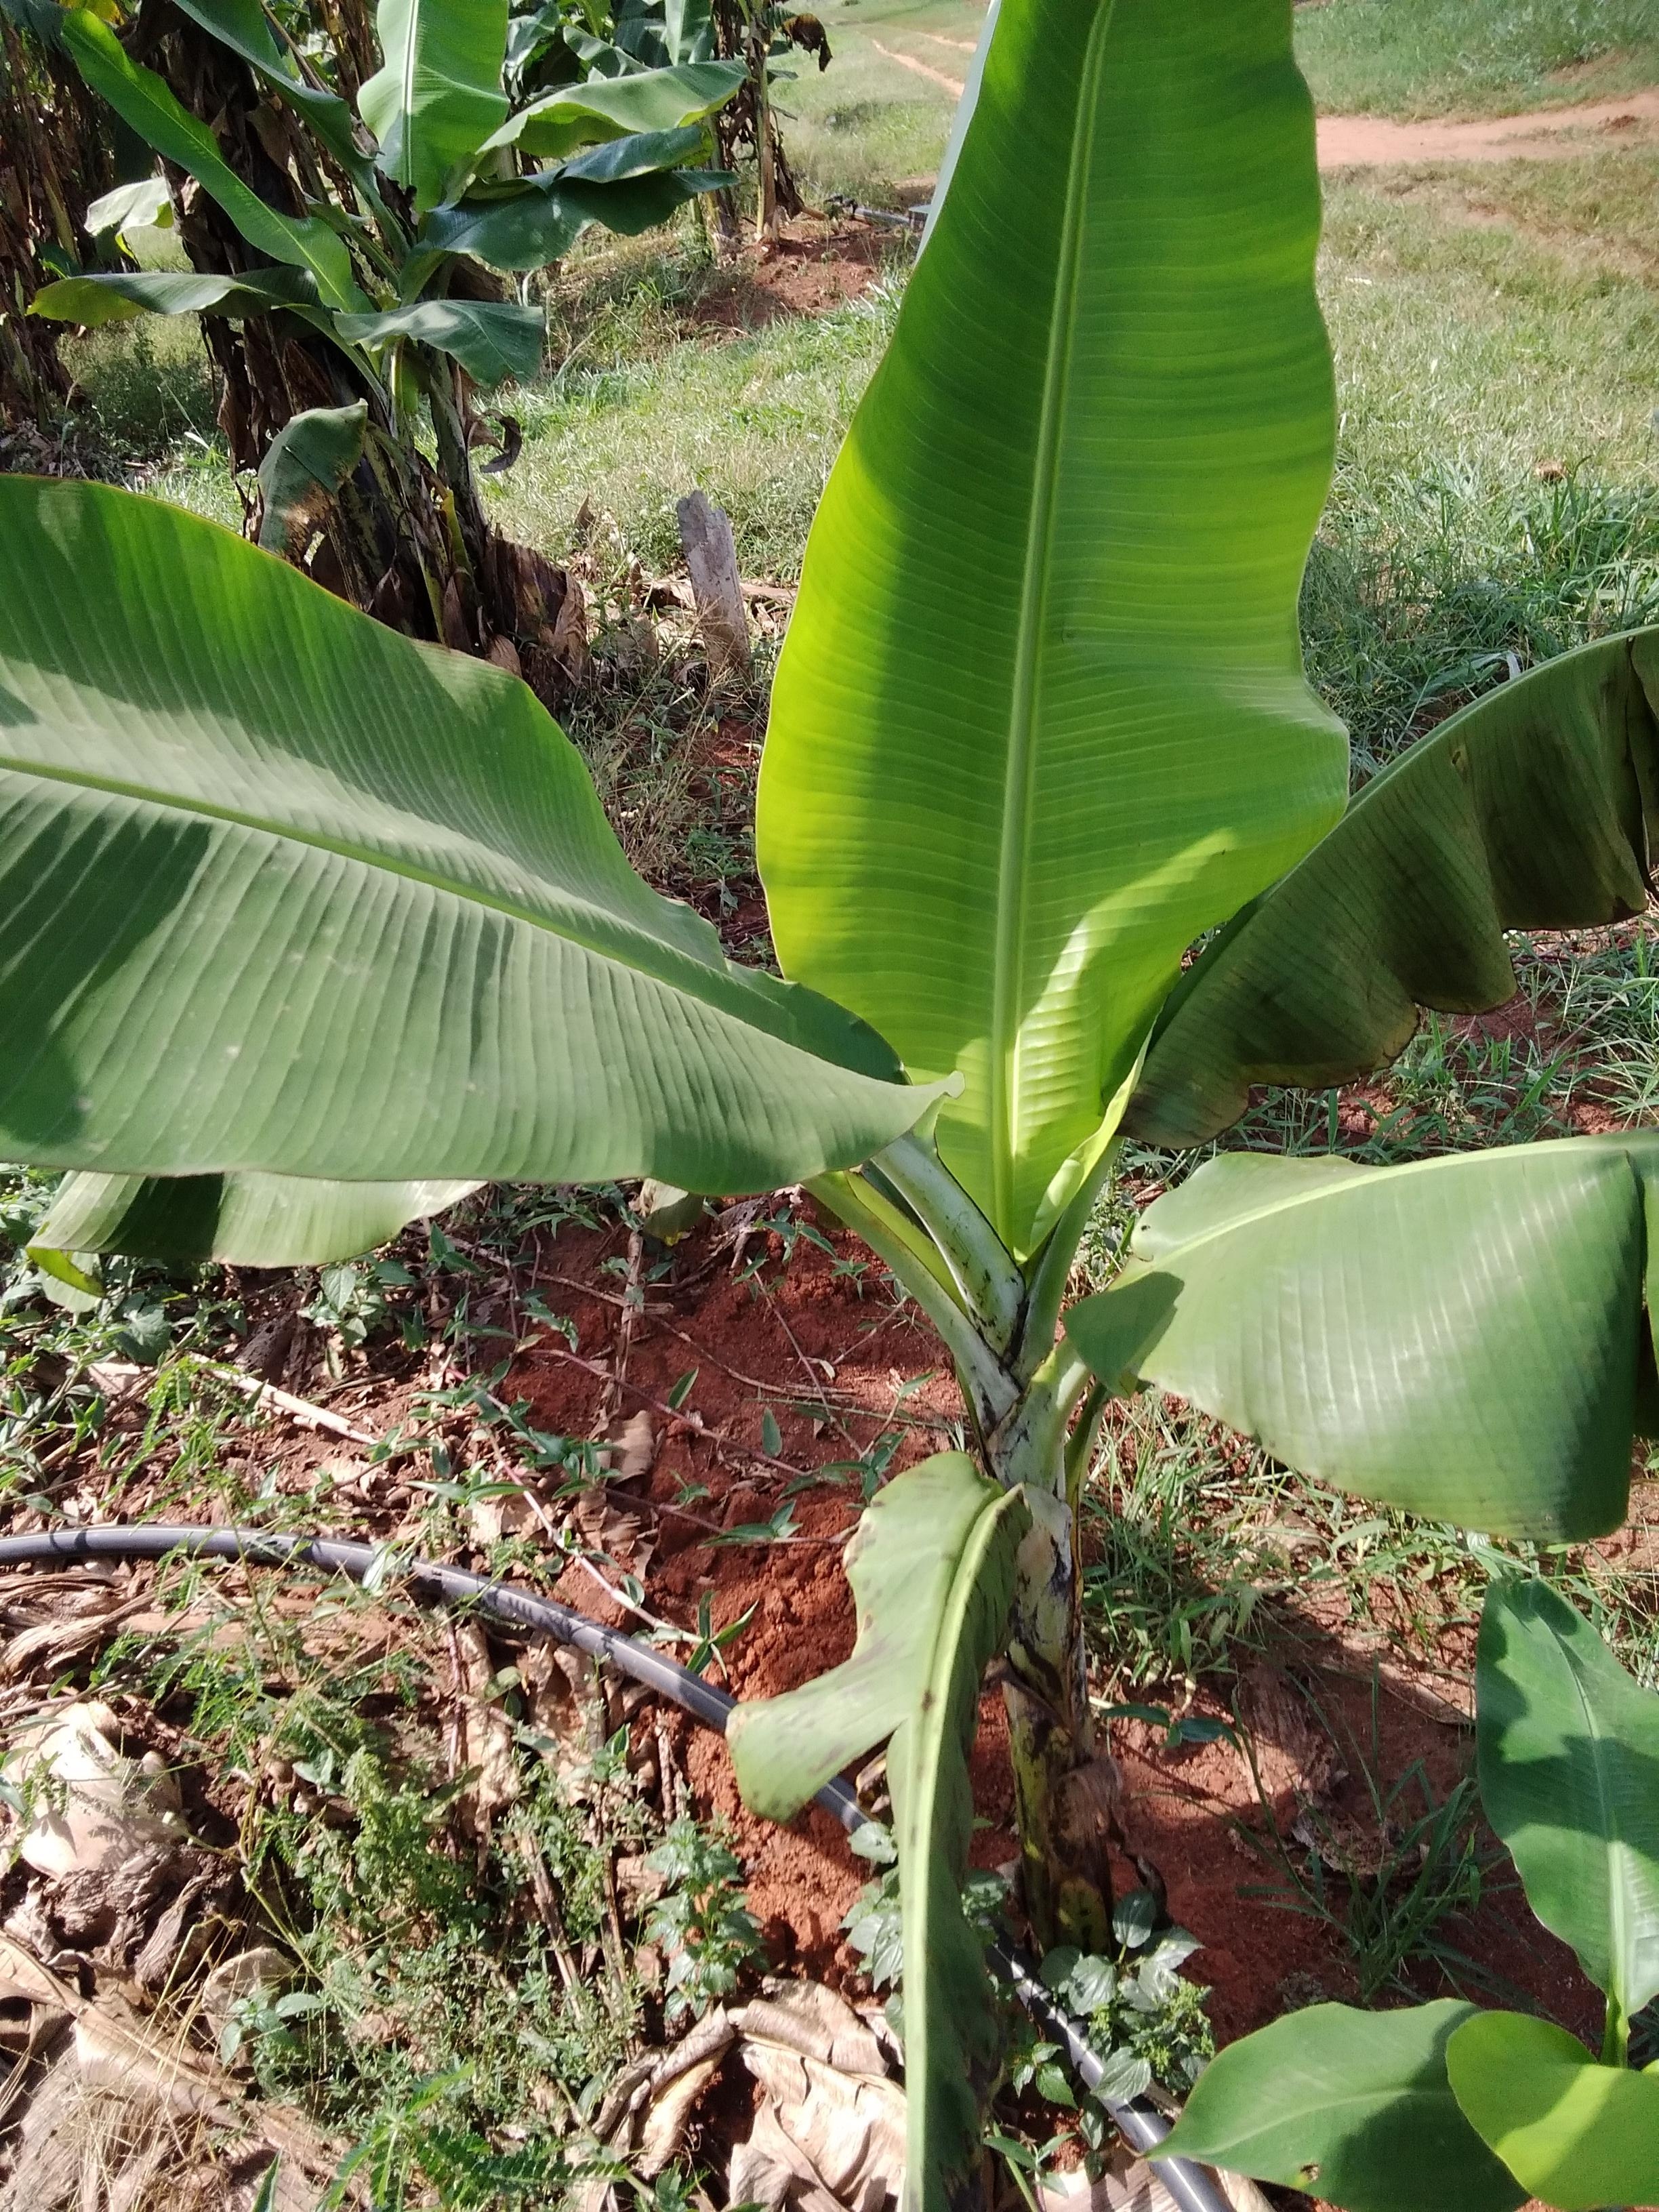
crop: banana
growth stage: vegetative
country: Uganda
